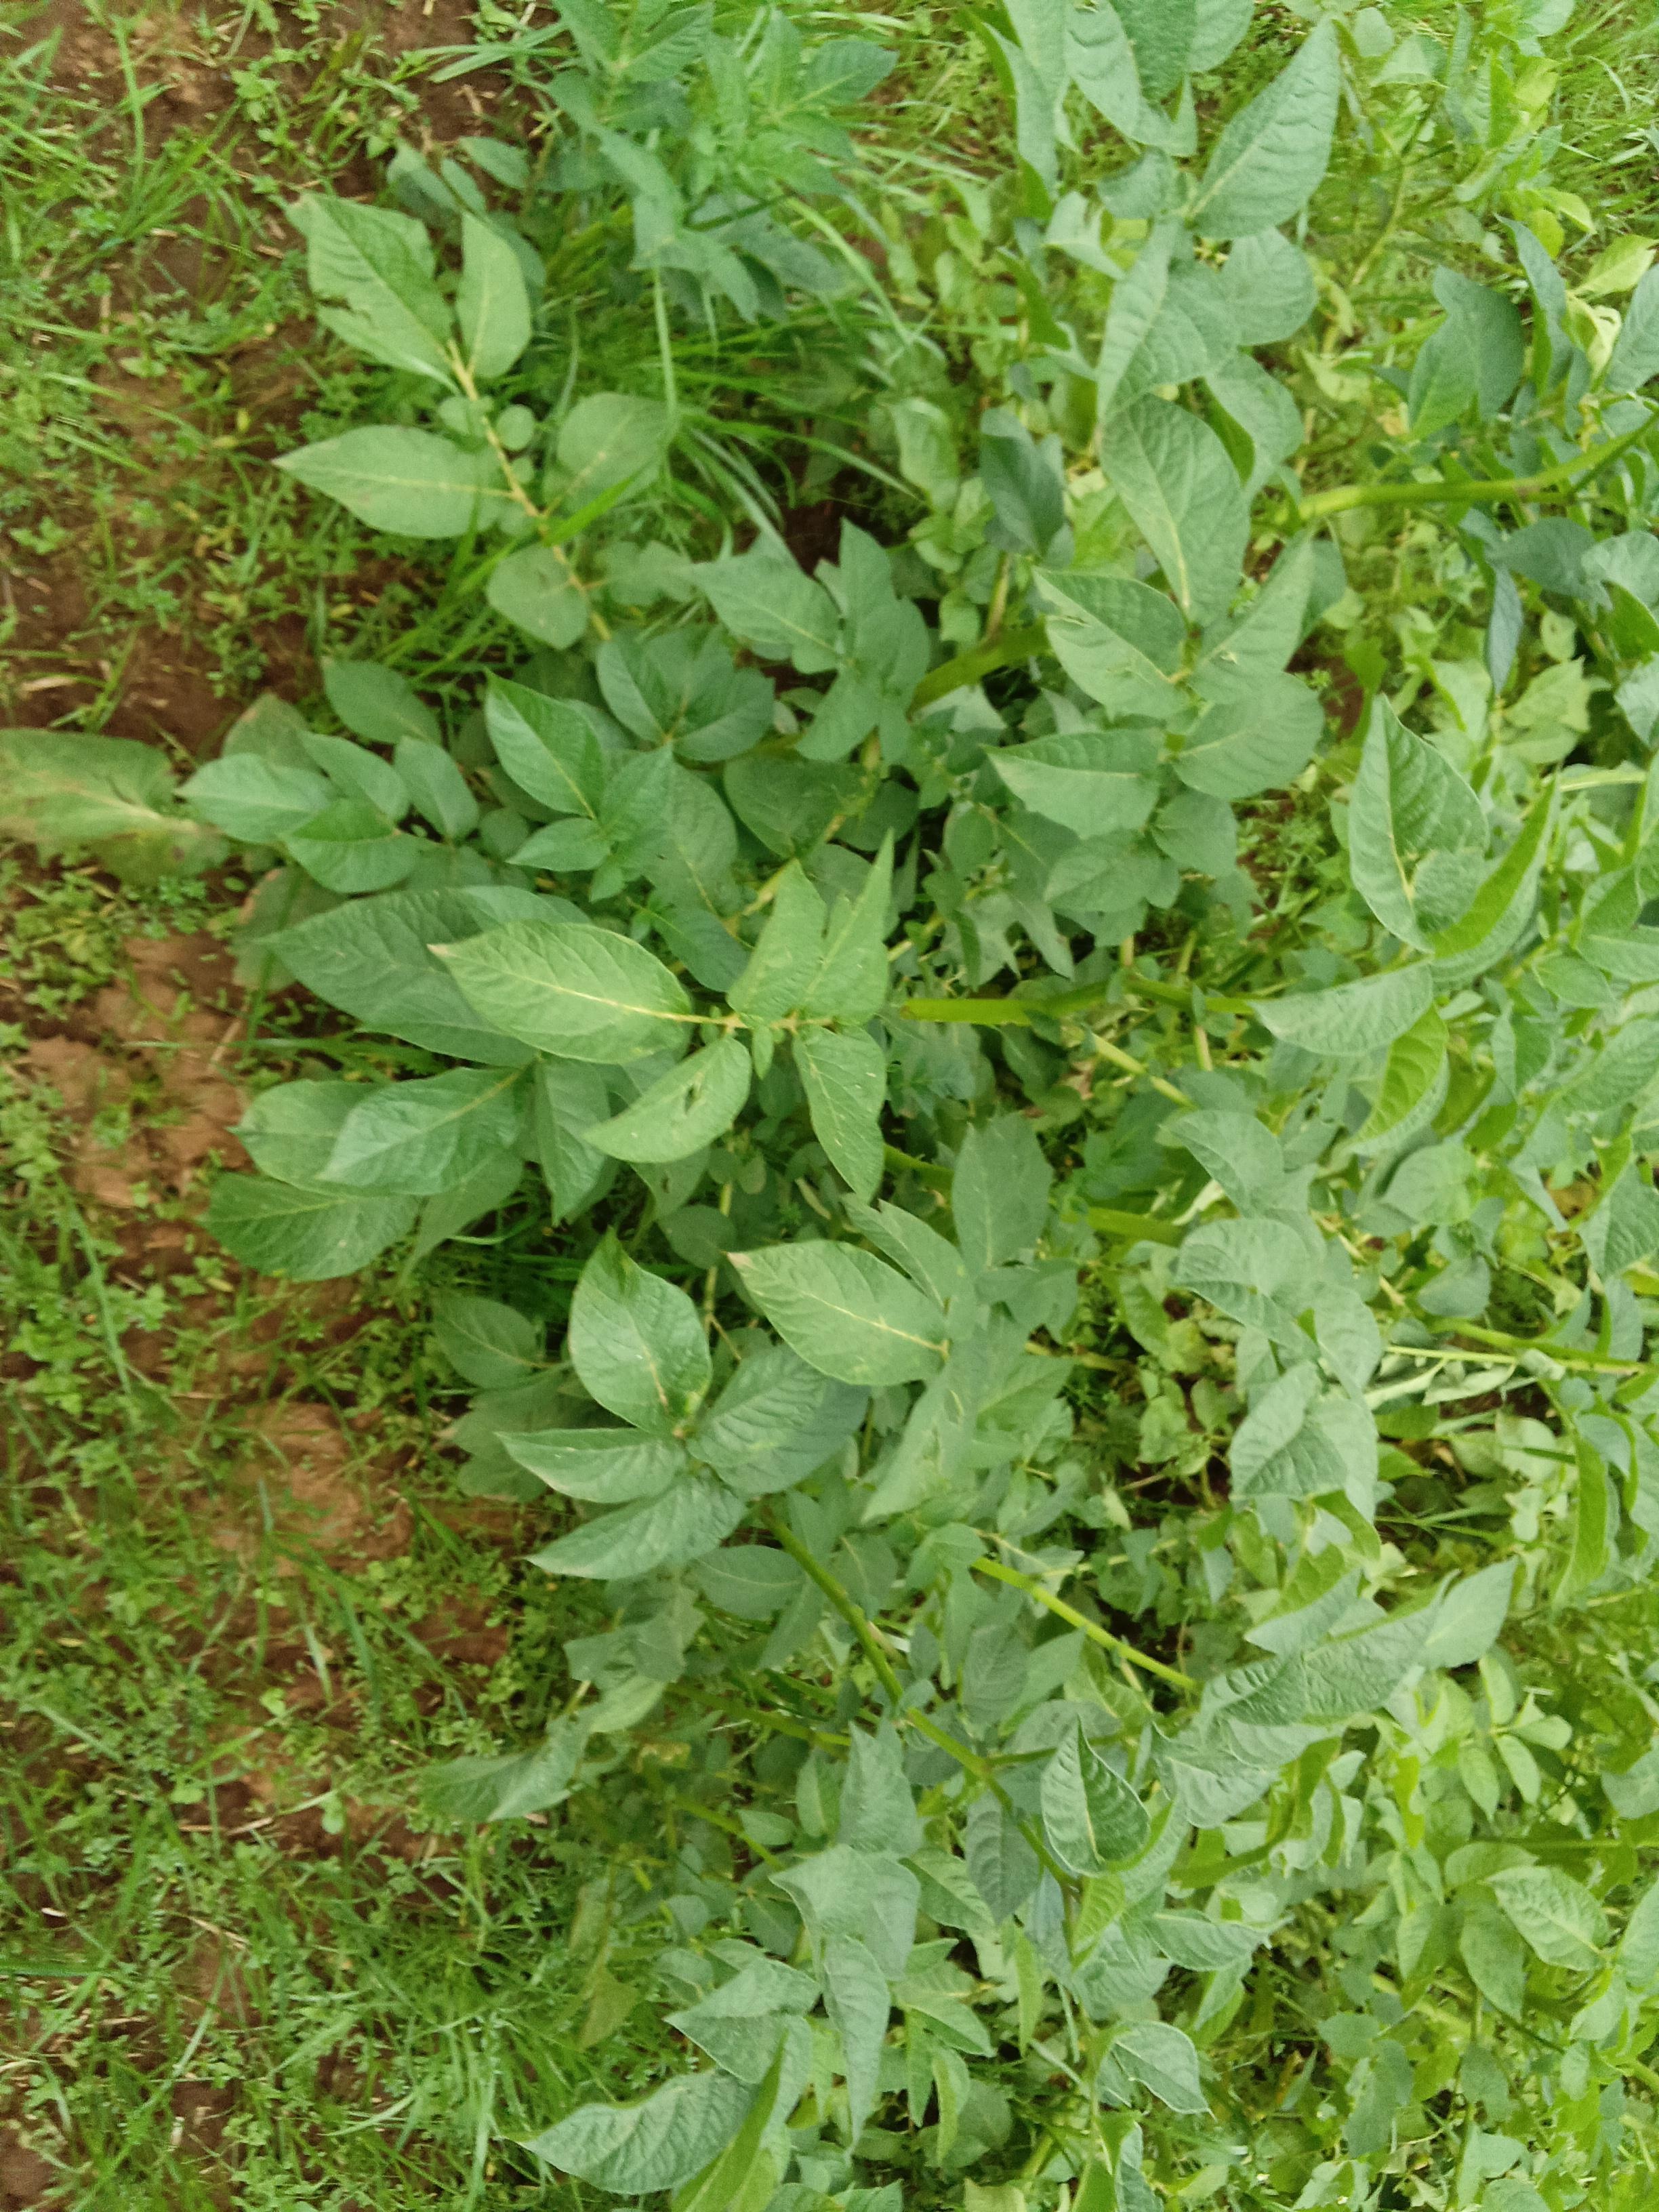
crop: potato
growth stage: maturity
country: Kenya
